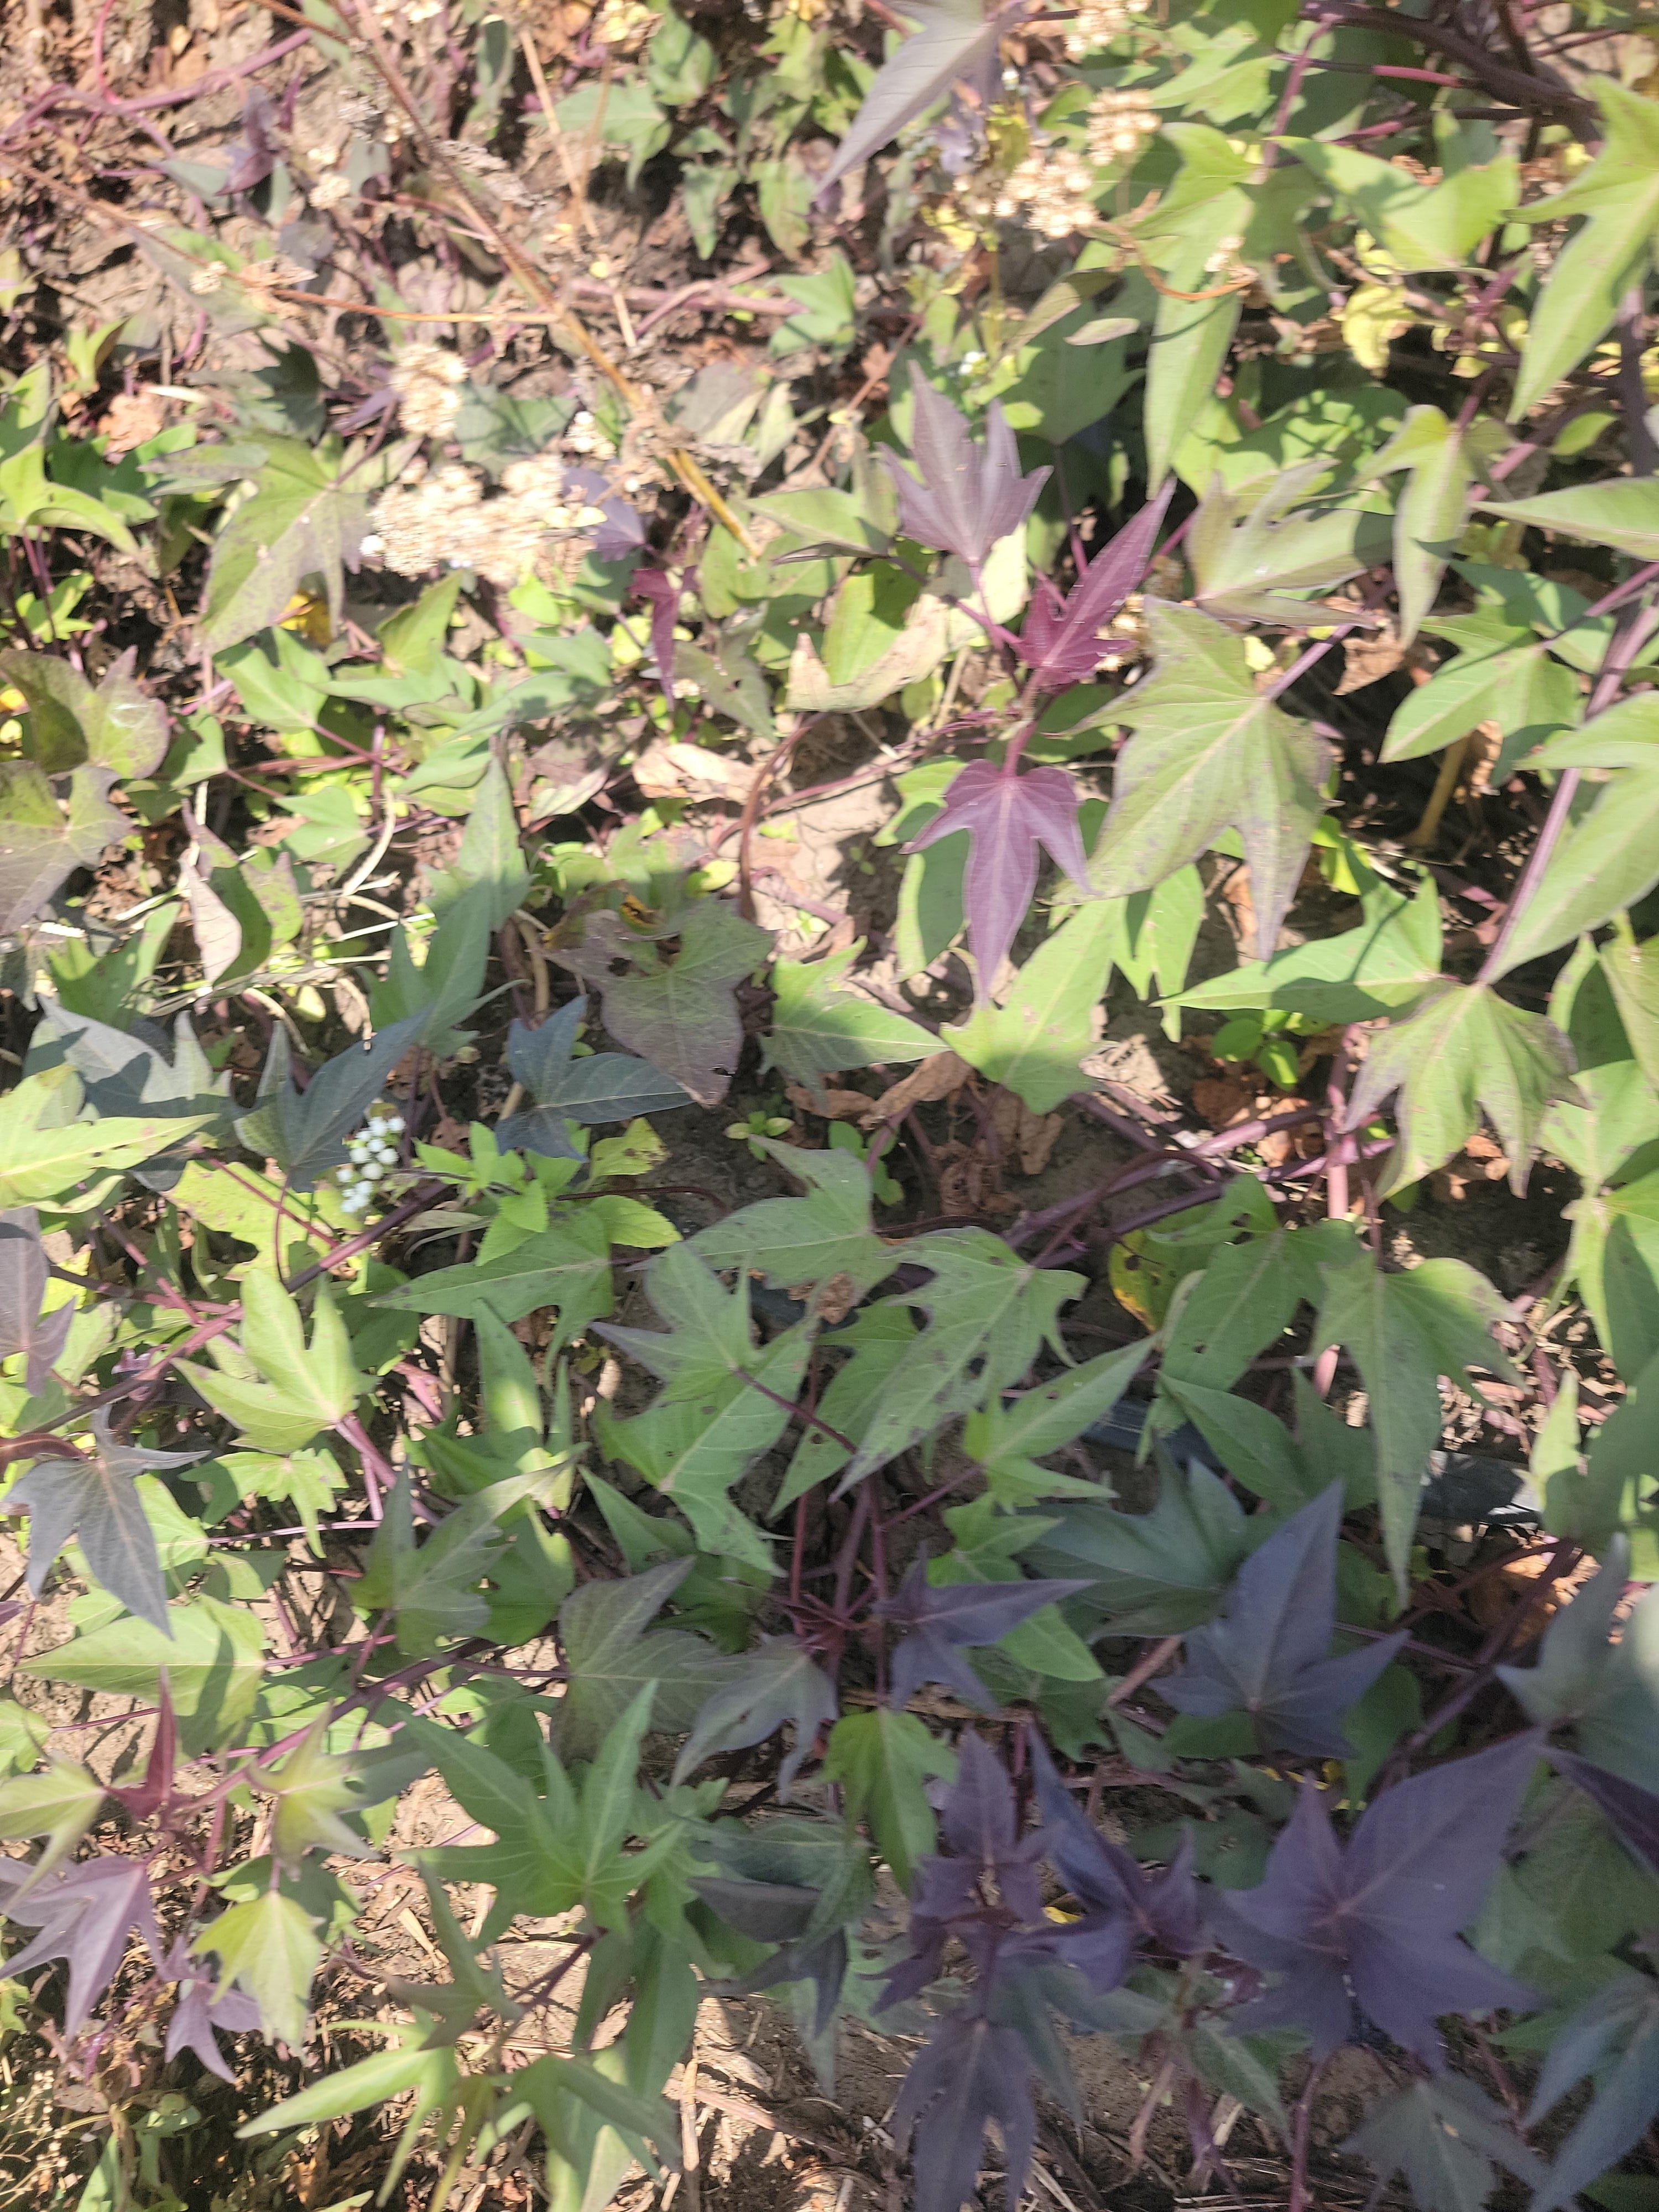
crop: sweet potato
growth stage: flowering
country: Tanzania
